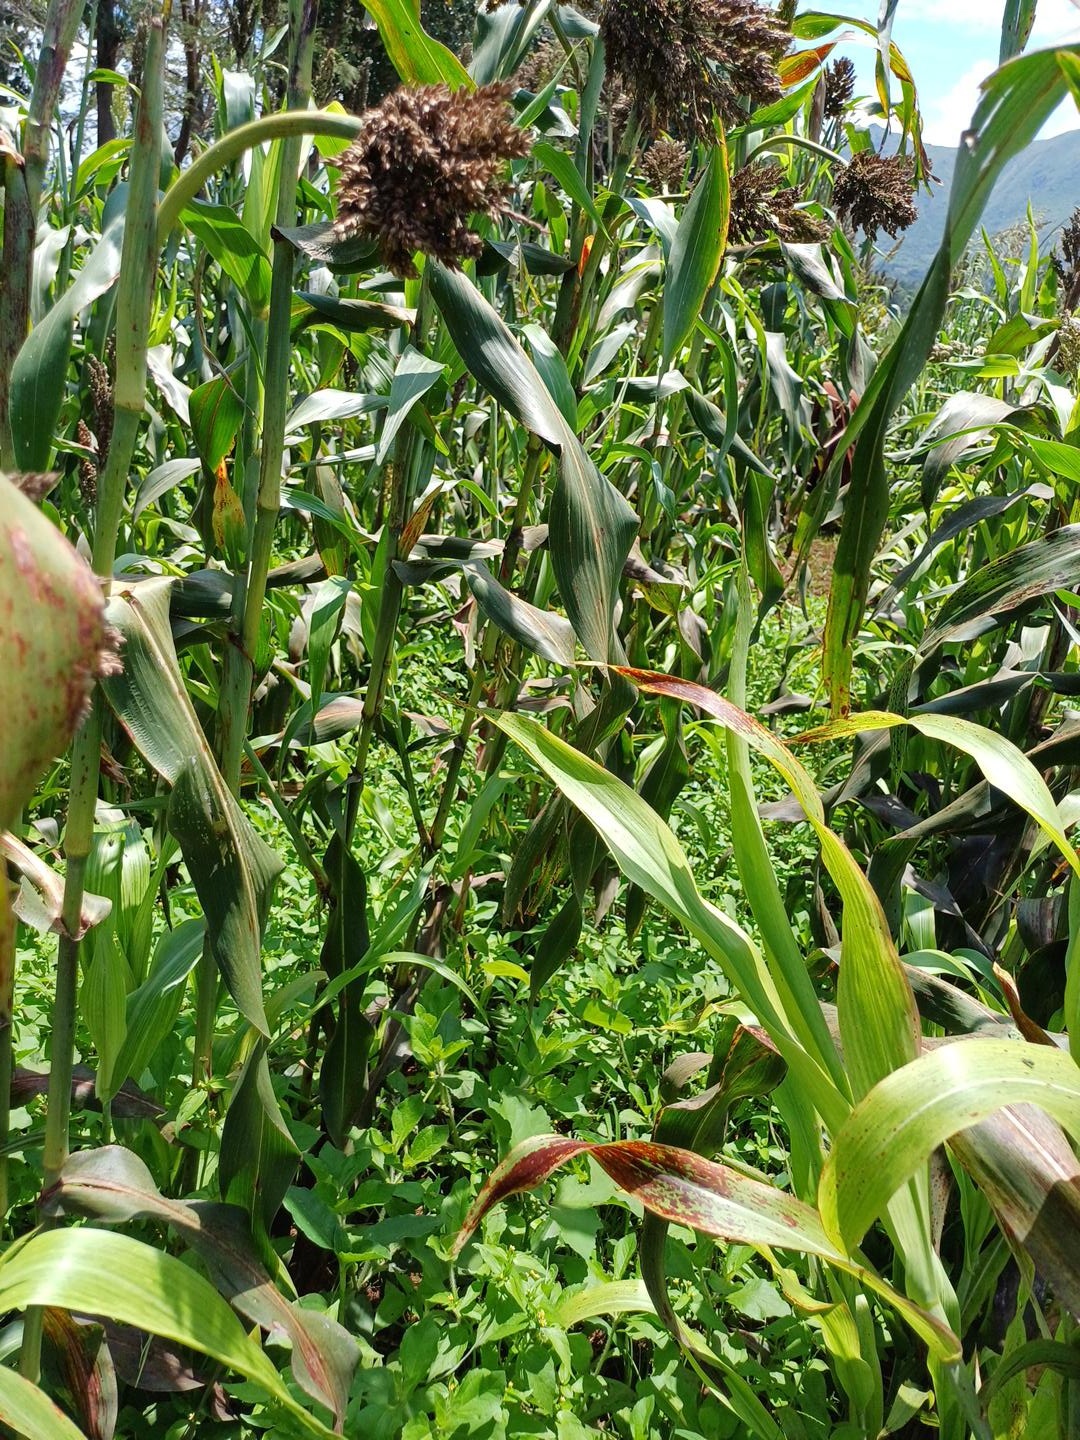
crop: sorghum
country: Kenya
